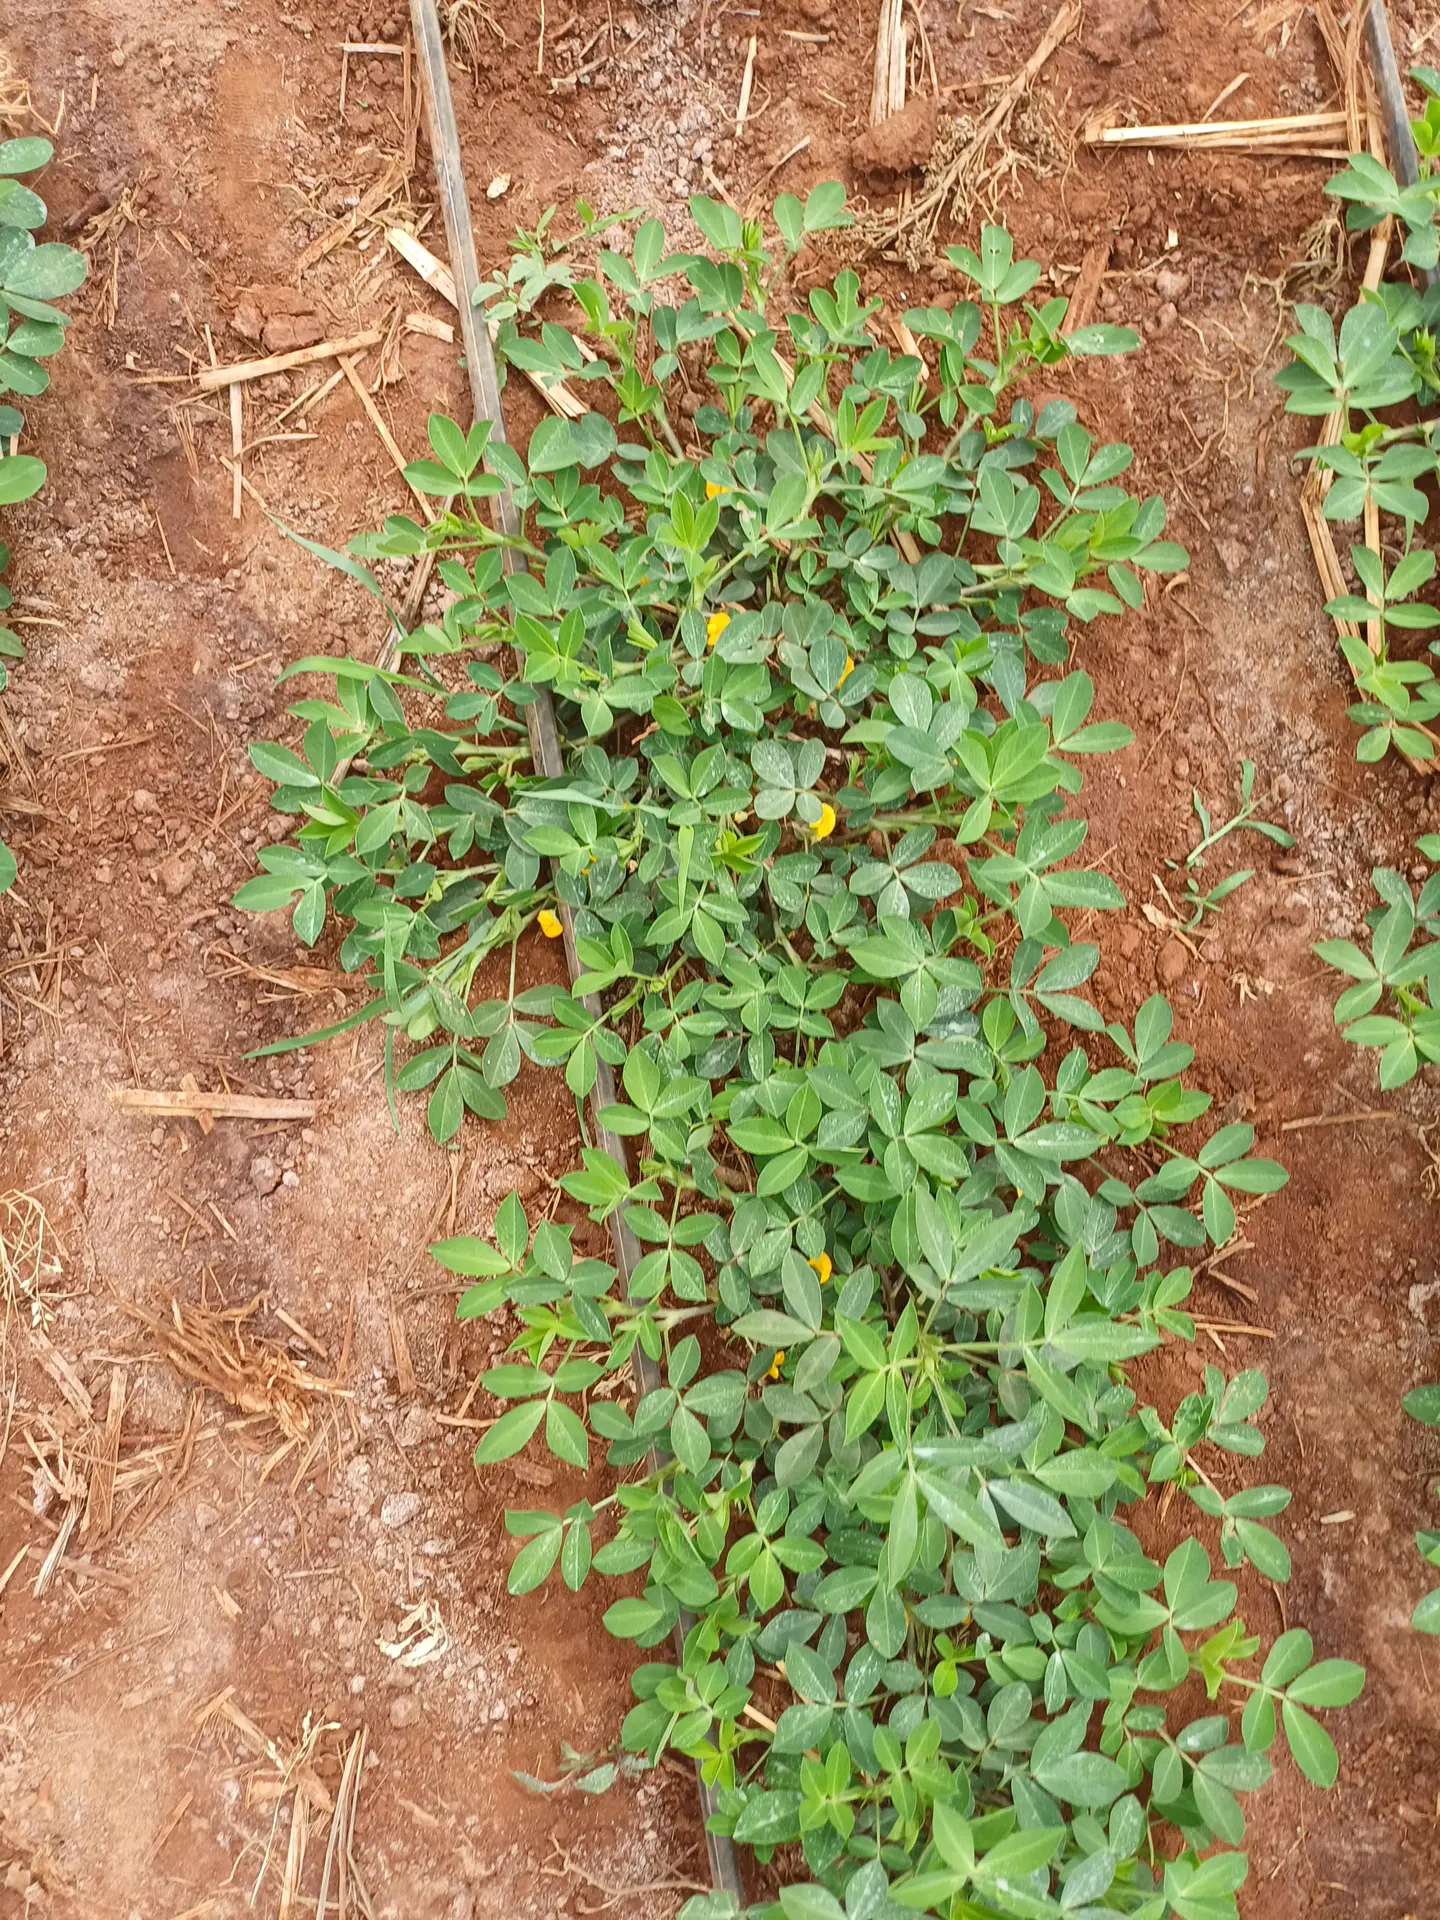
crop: groundnut
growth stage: flowering
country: Kenya
